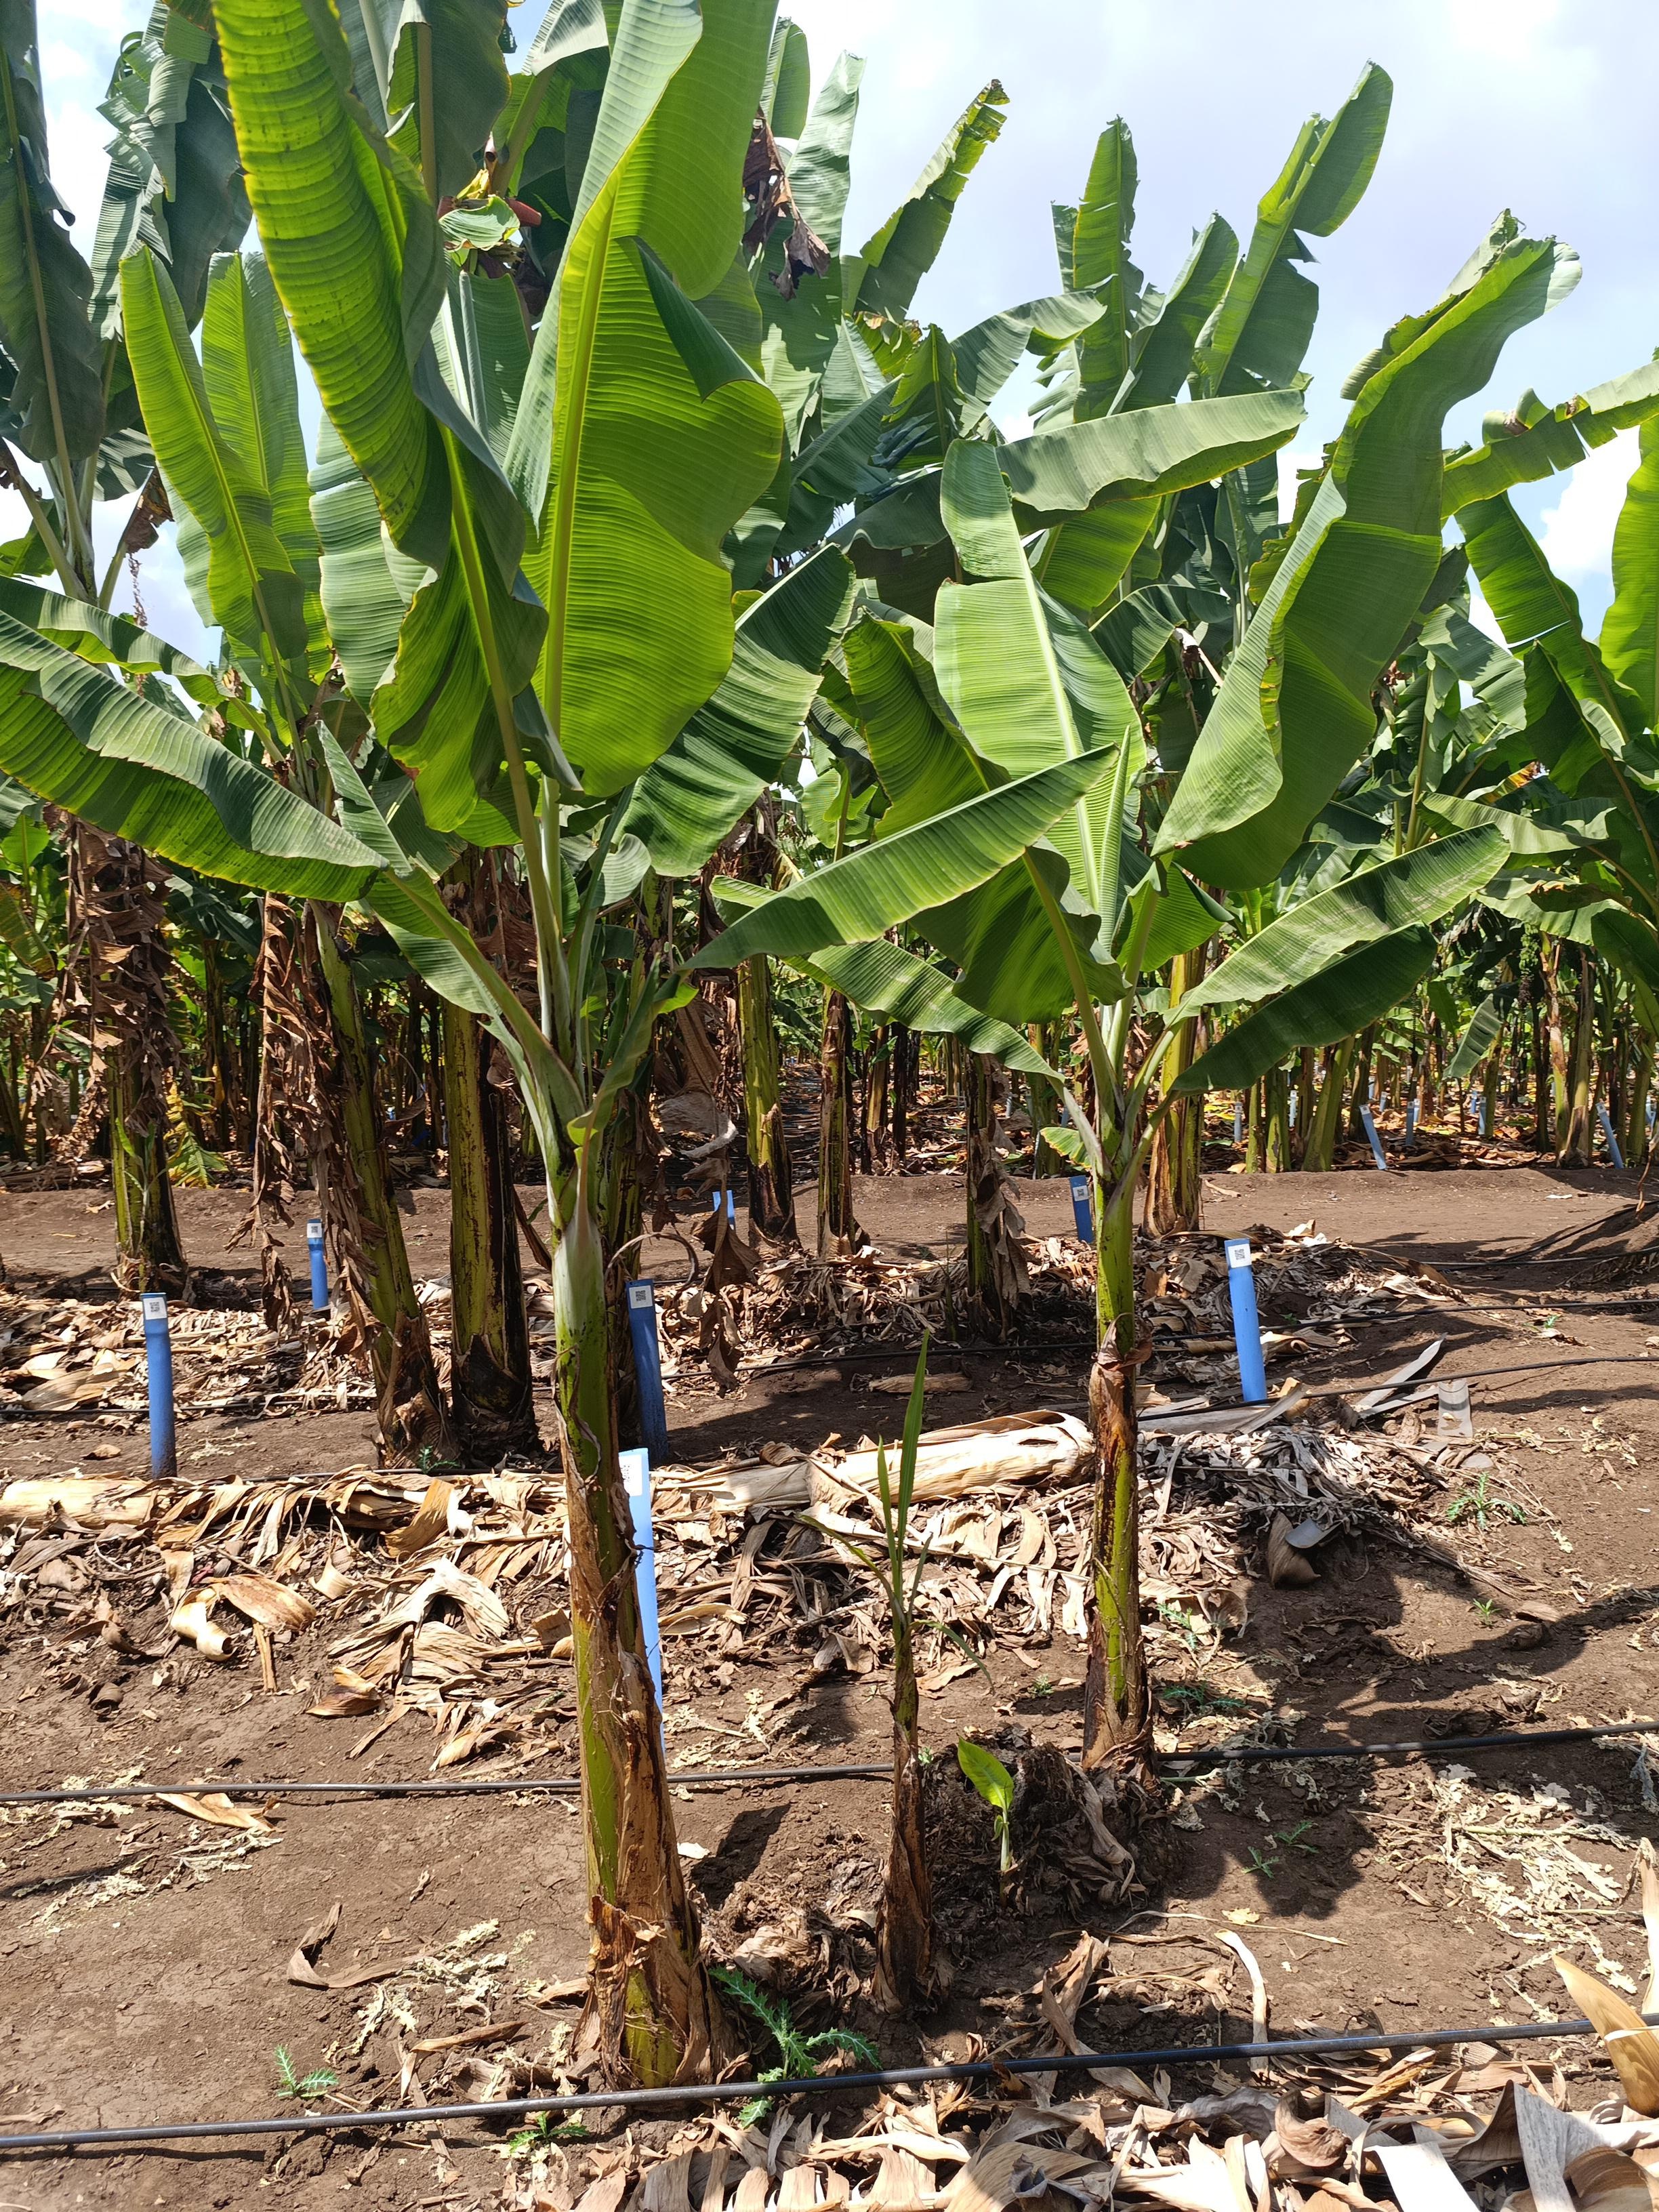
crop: banana
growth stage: vegetative
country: Tanzania
